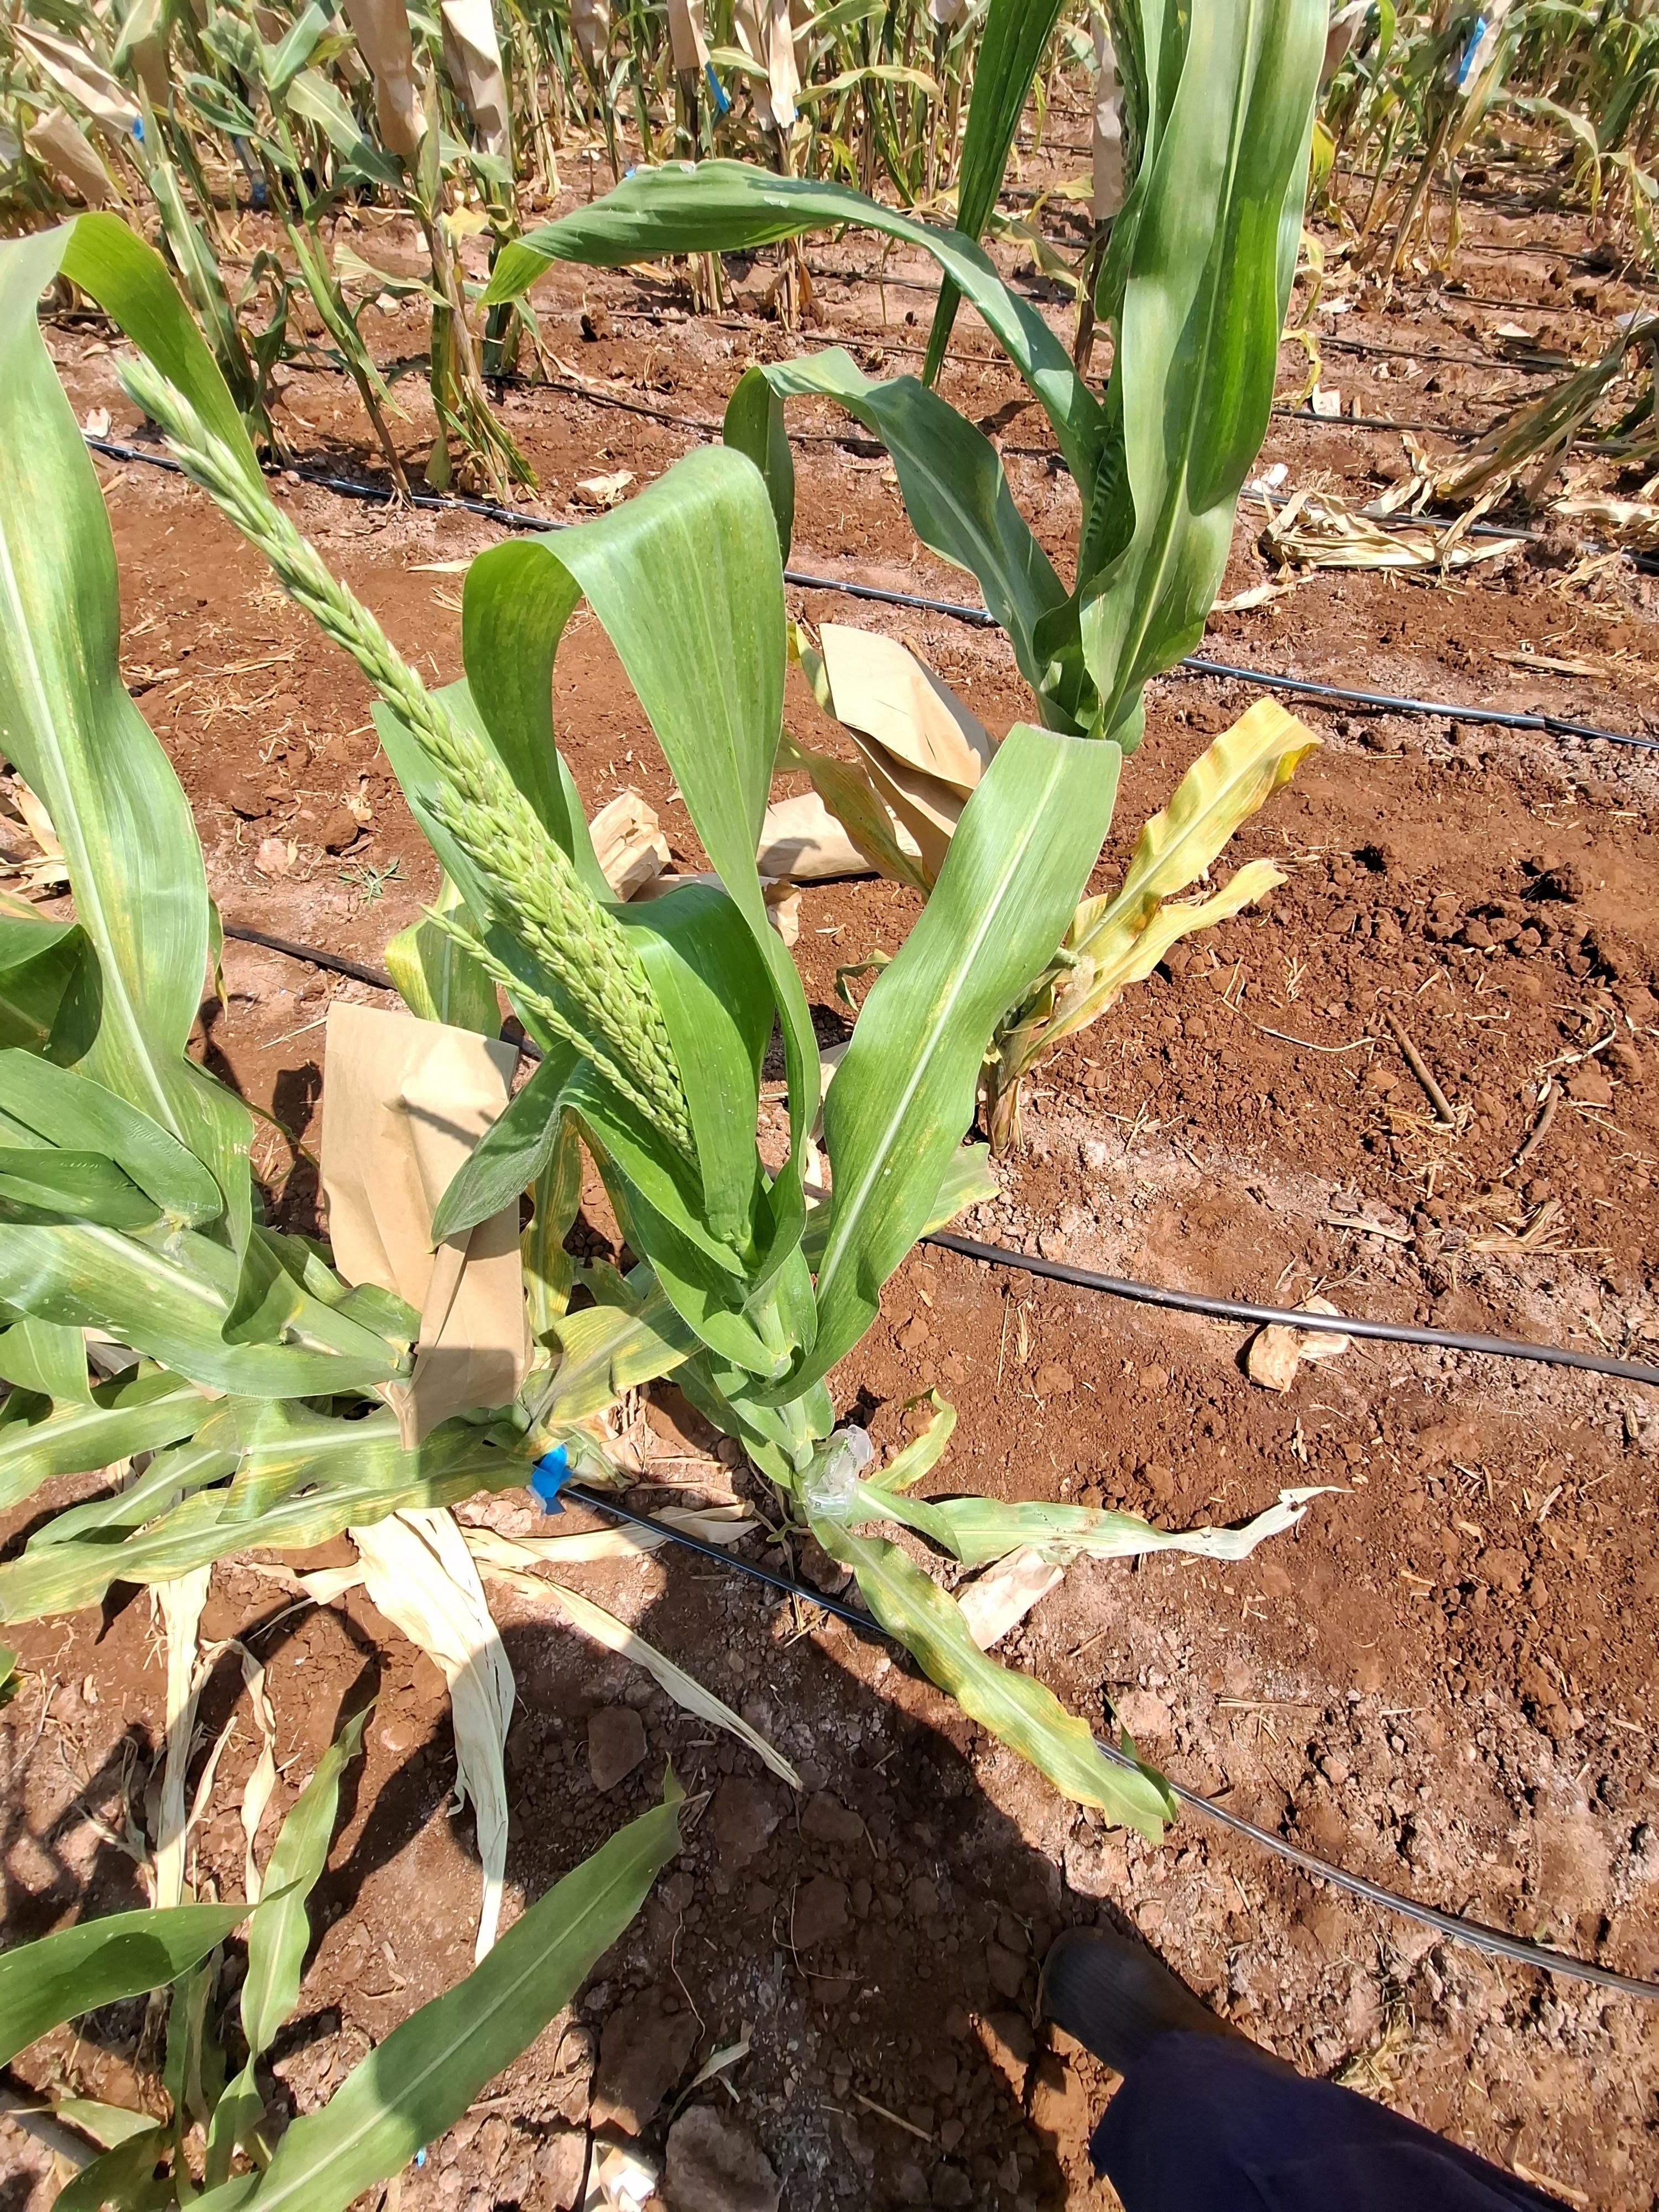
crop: maize
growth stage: flowering
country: Kenya
